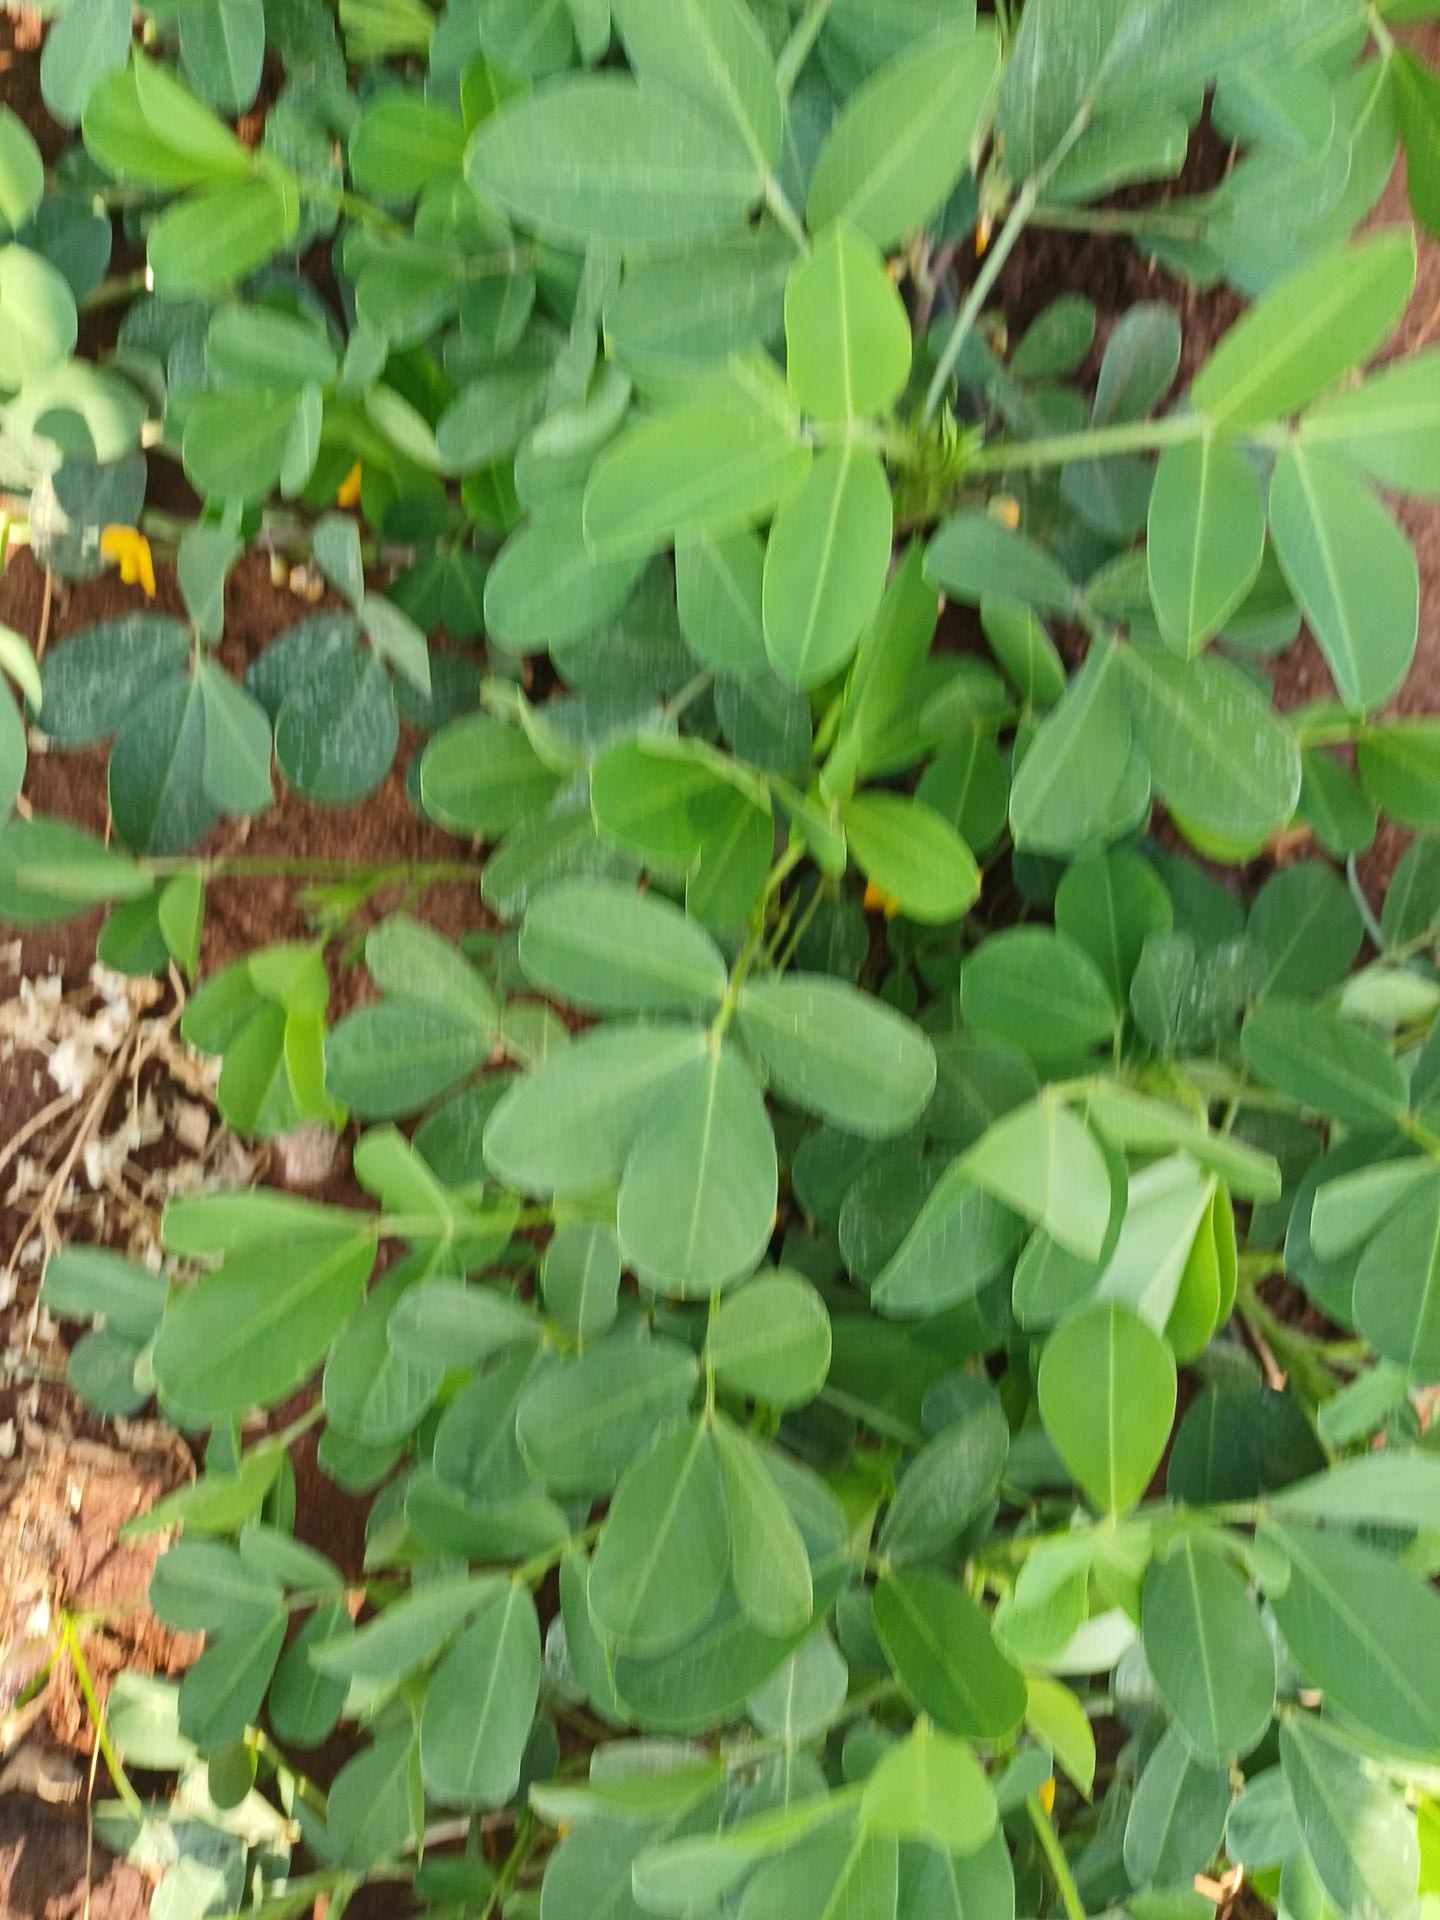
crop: groundnut
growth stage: flowering
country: Kenya
